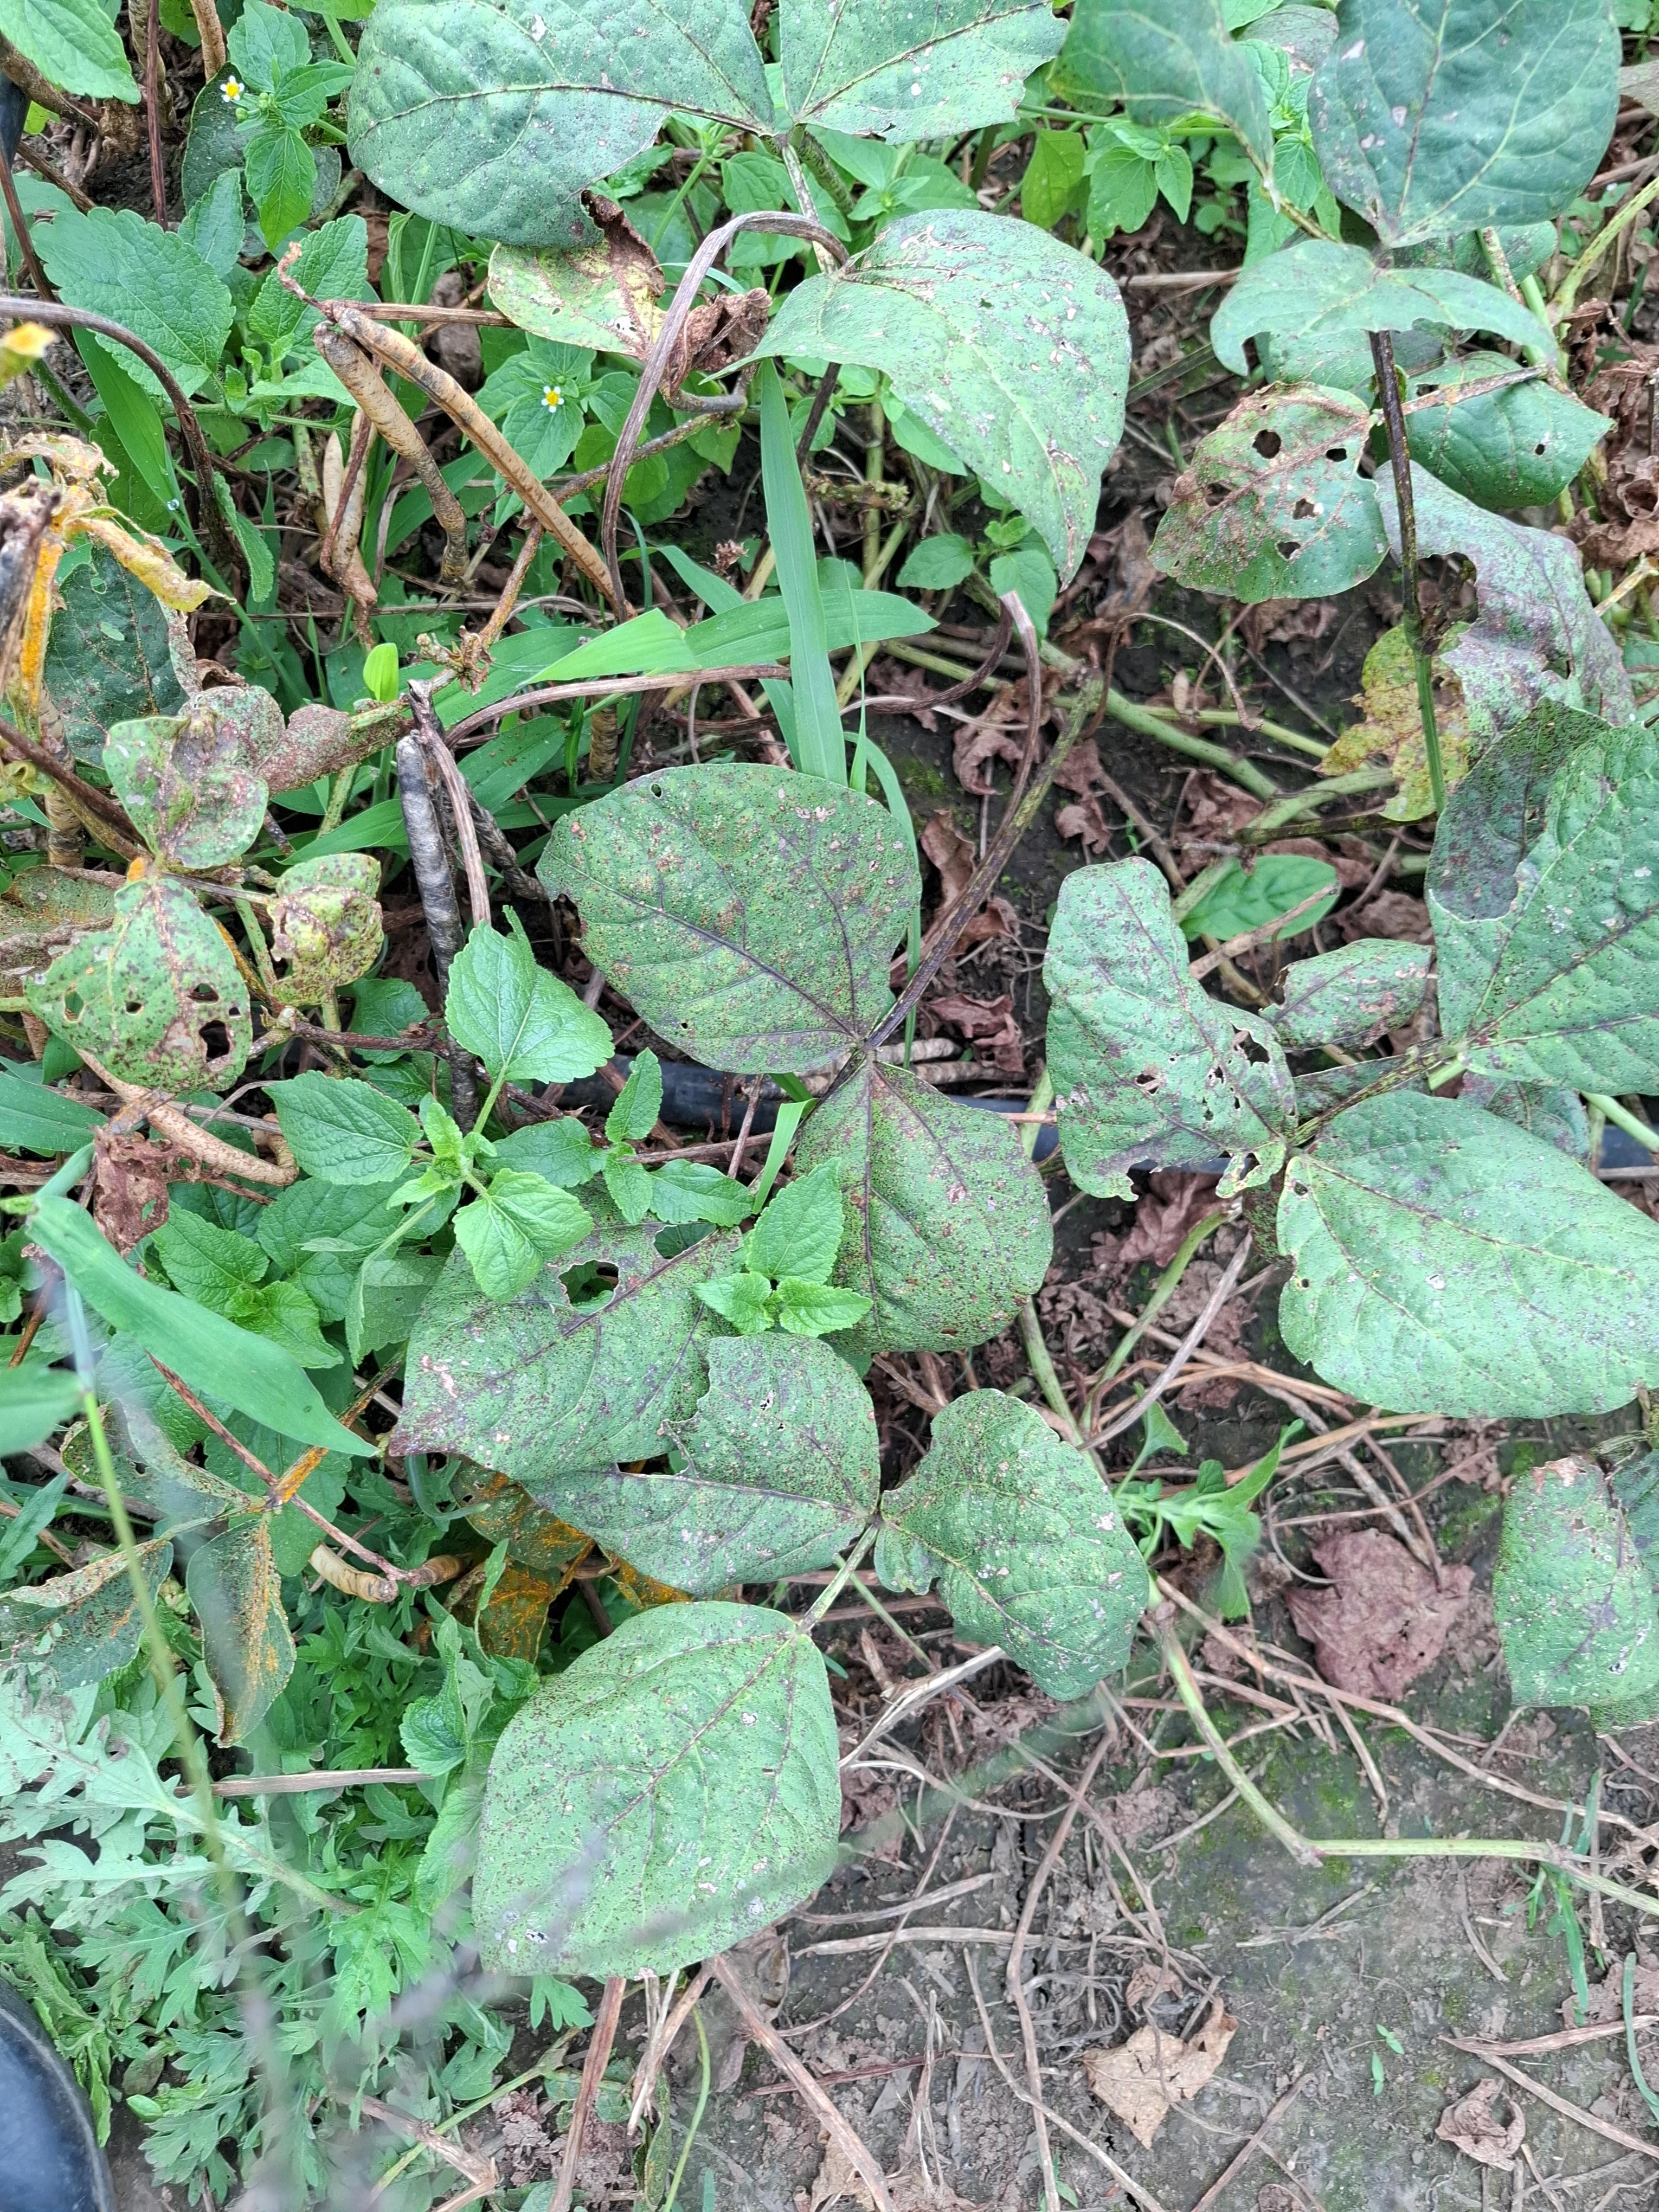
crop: cowpea
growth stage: development pod
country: Tanzania
